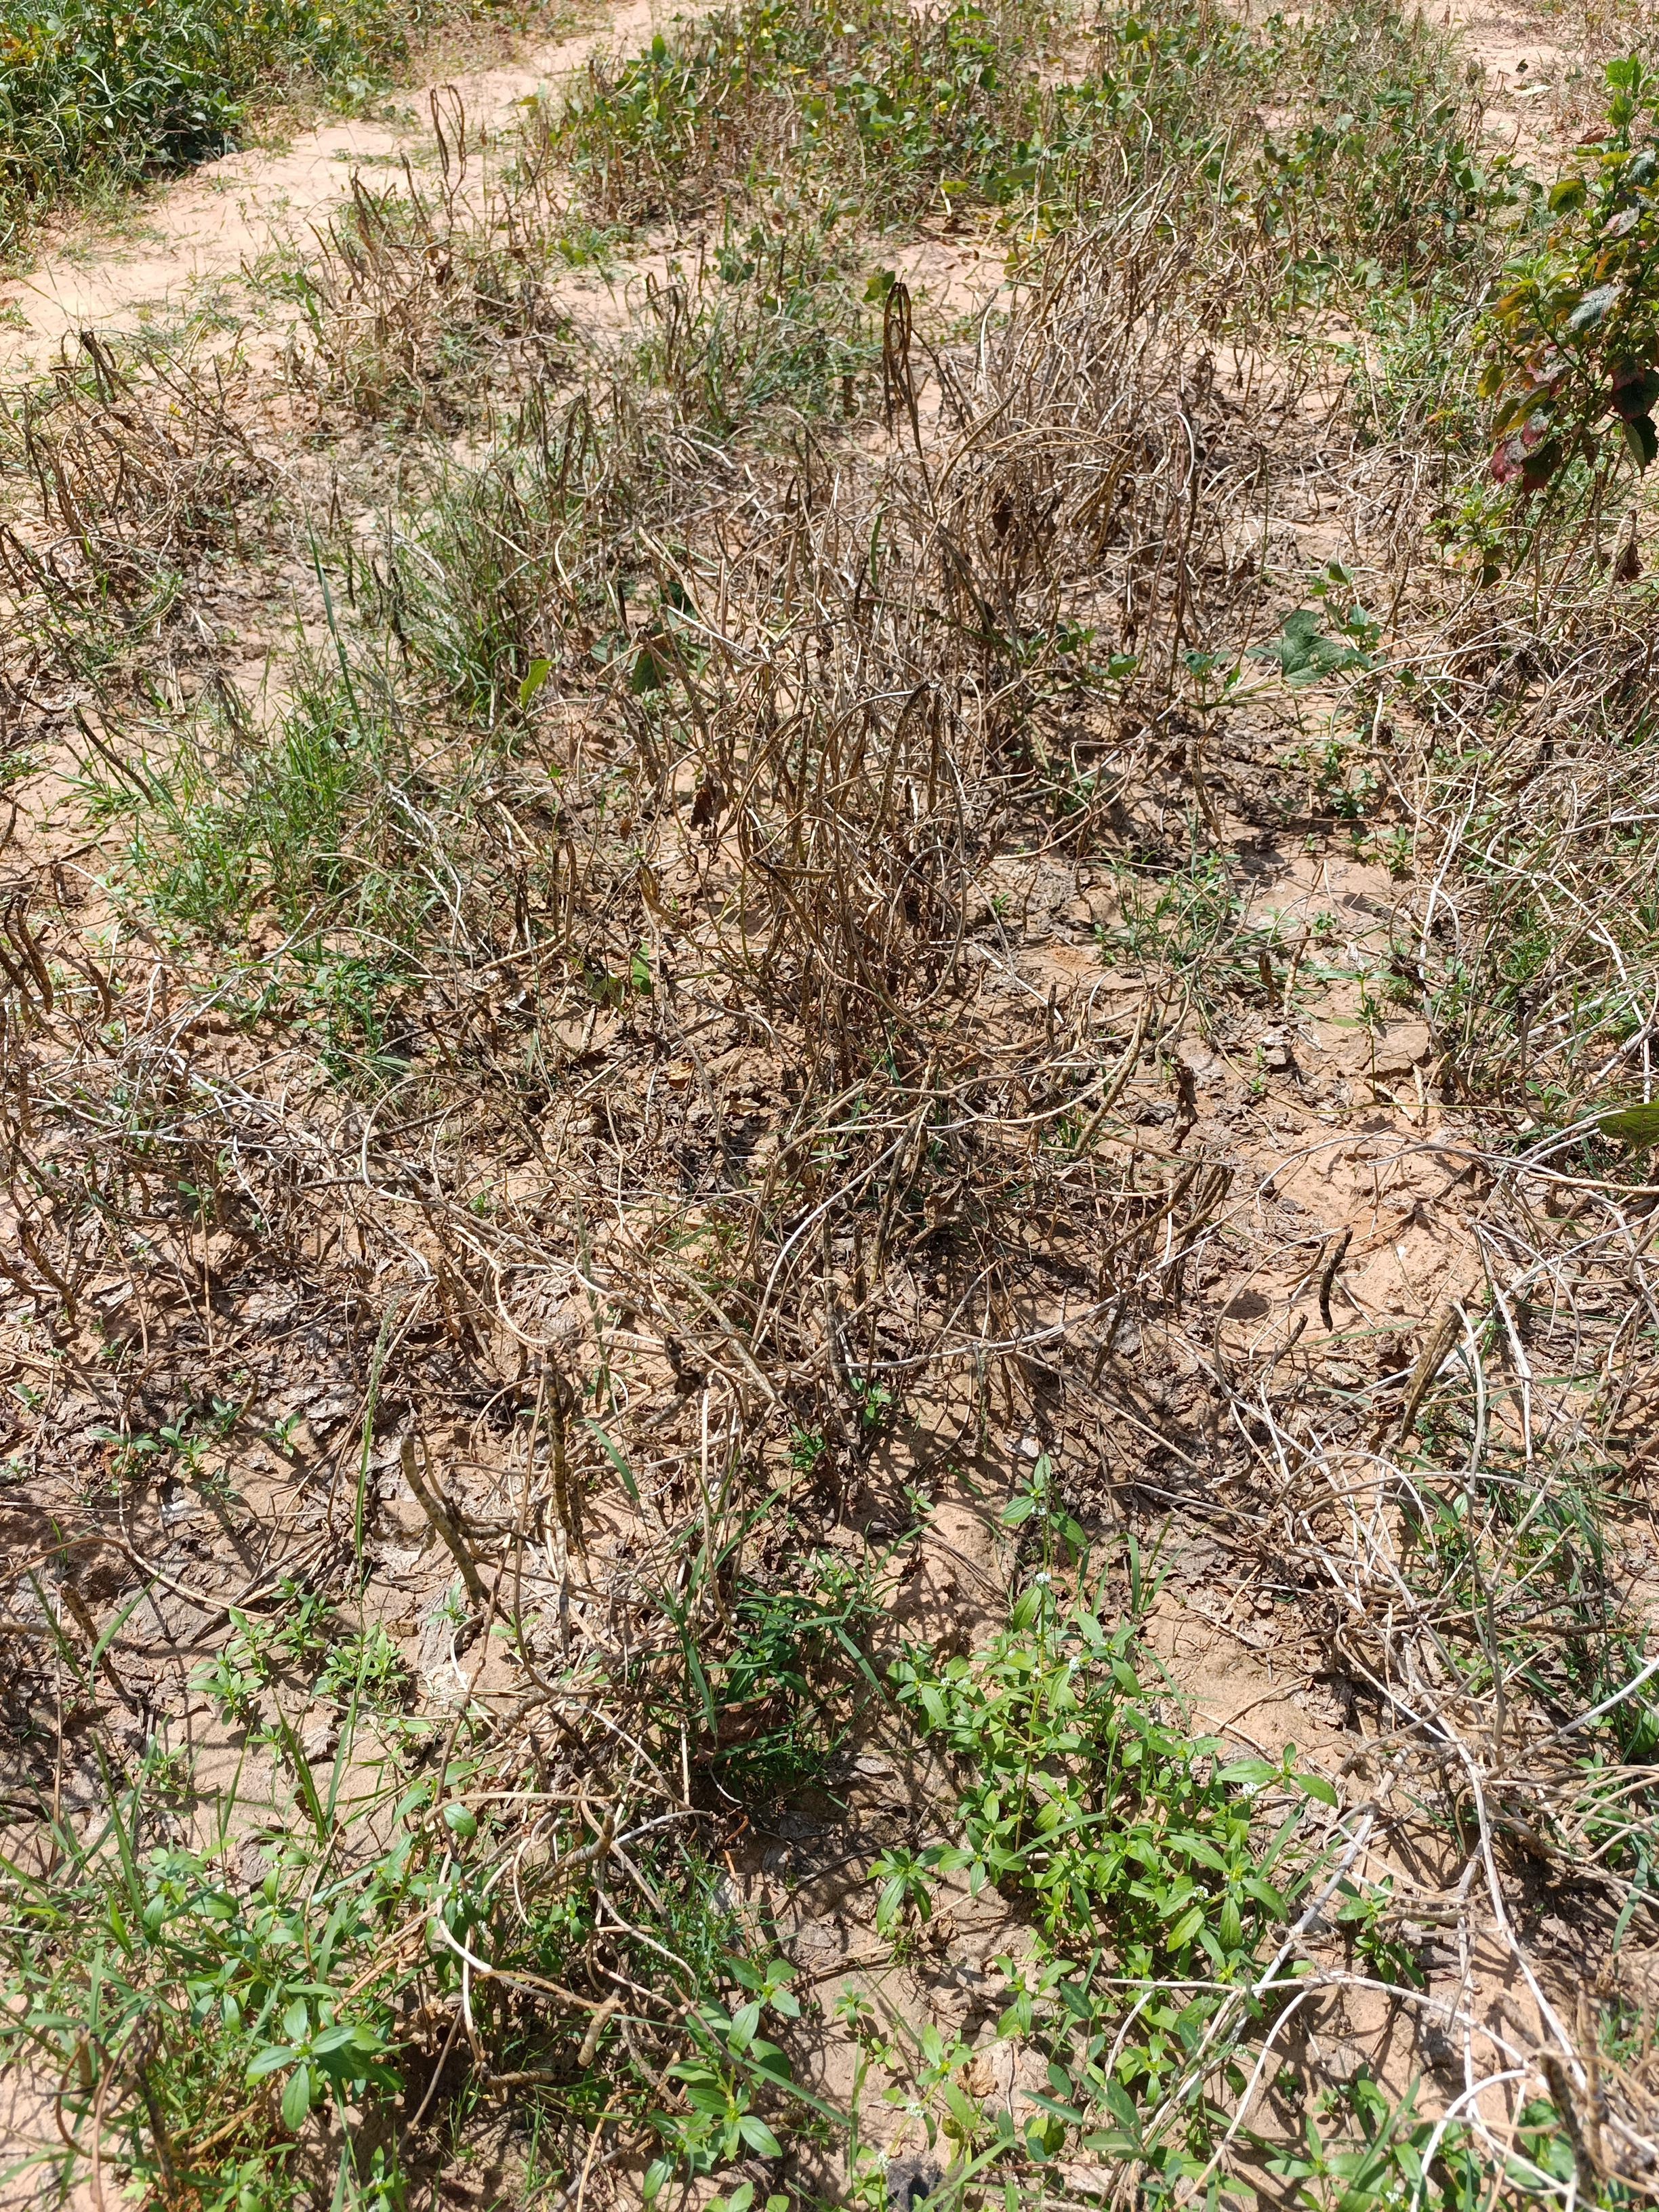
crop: cowpea
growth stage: maturity
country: Nigeria
